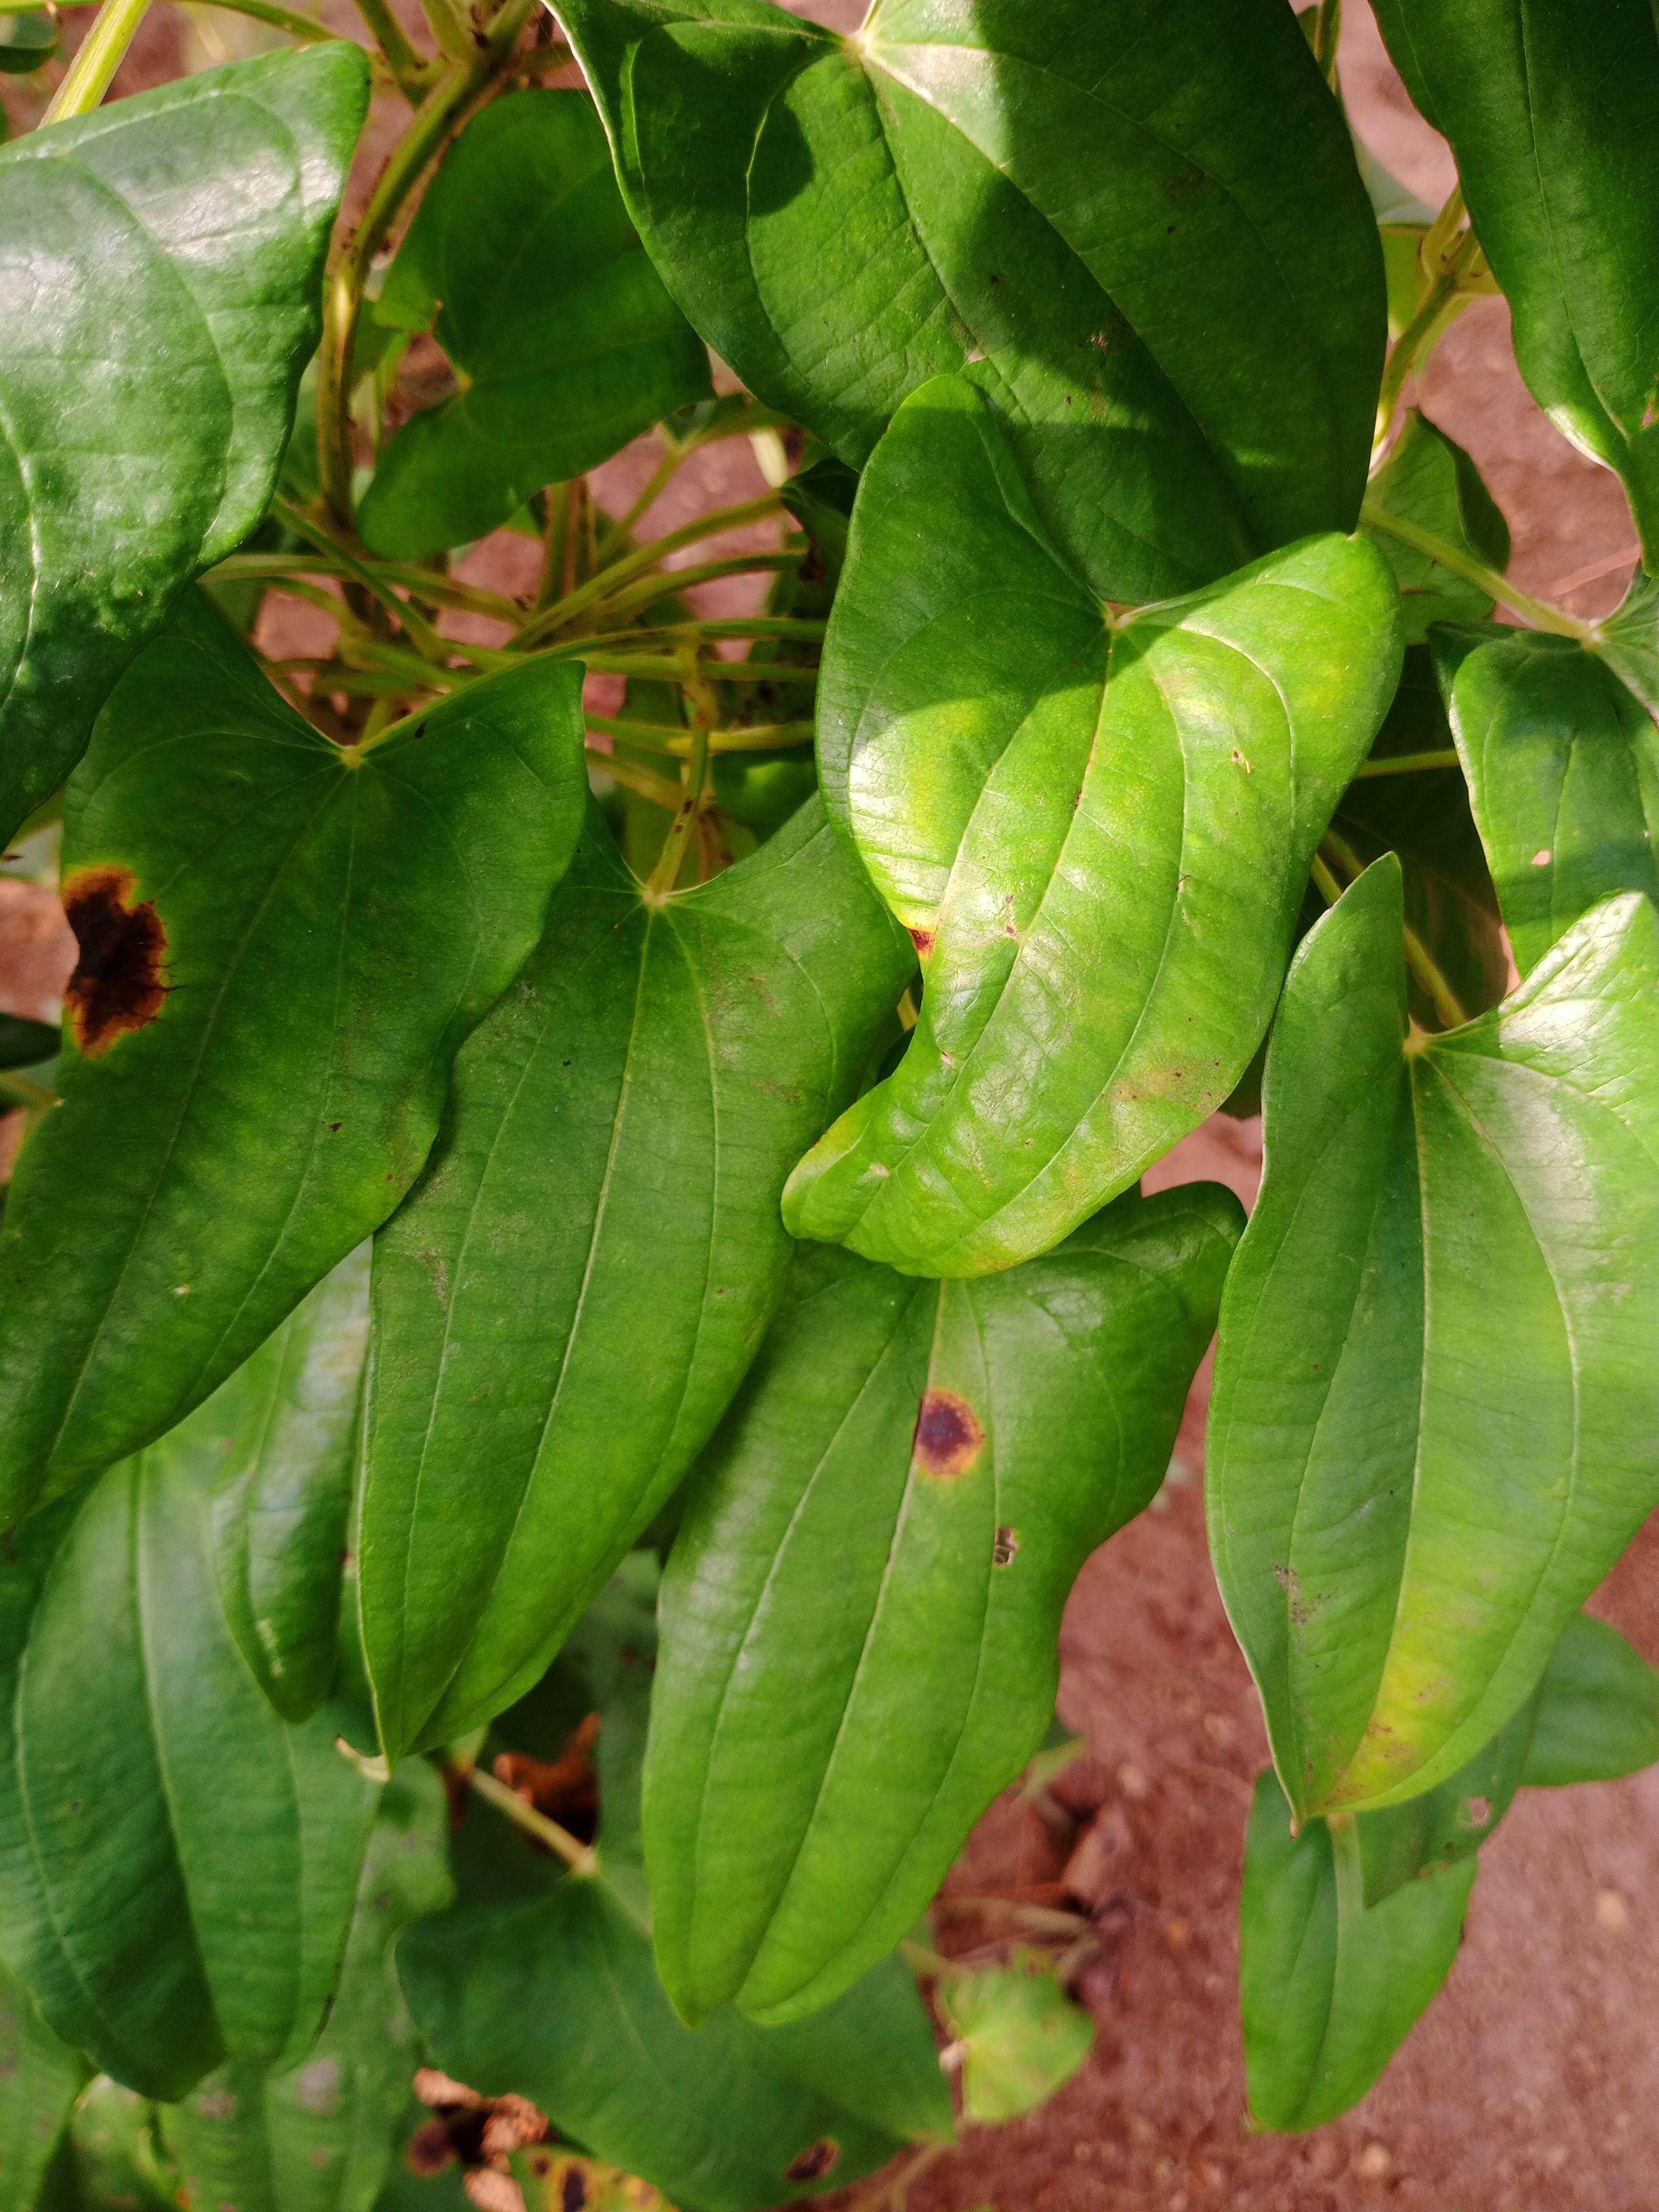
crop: yam
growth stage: vegetative
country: Nigeria
